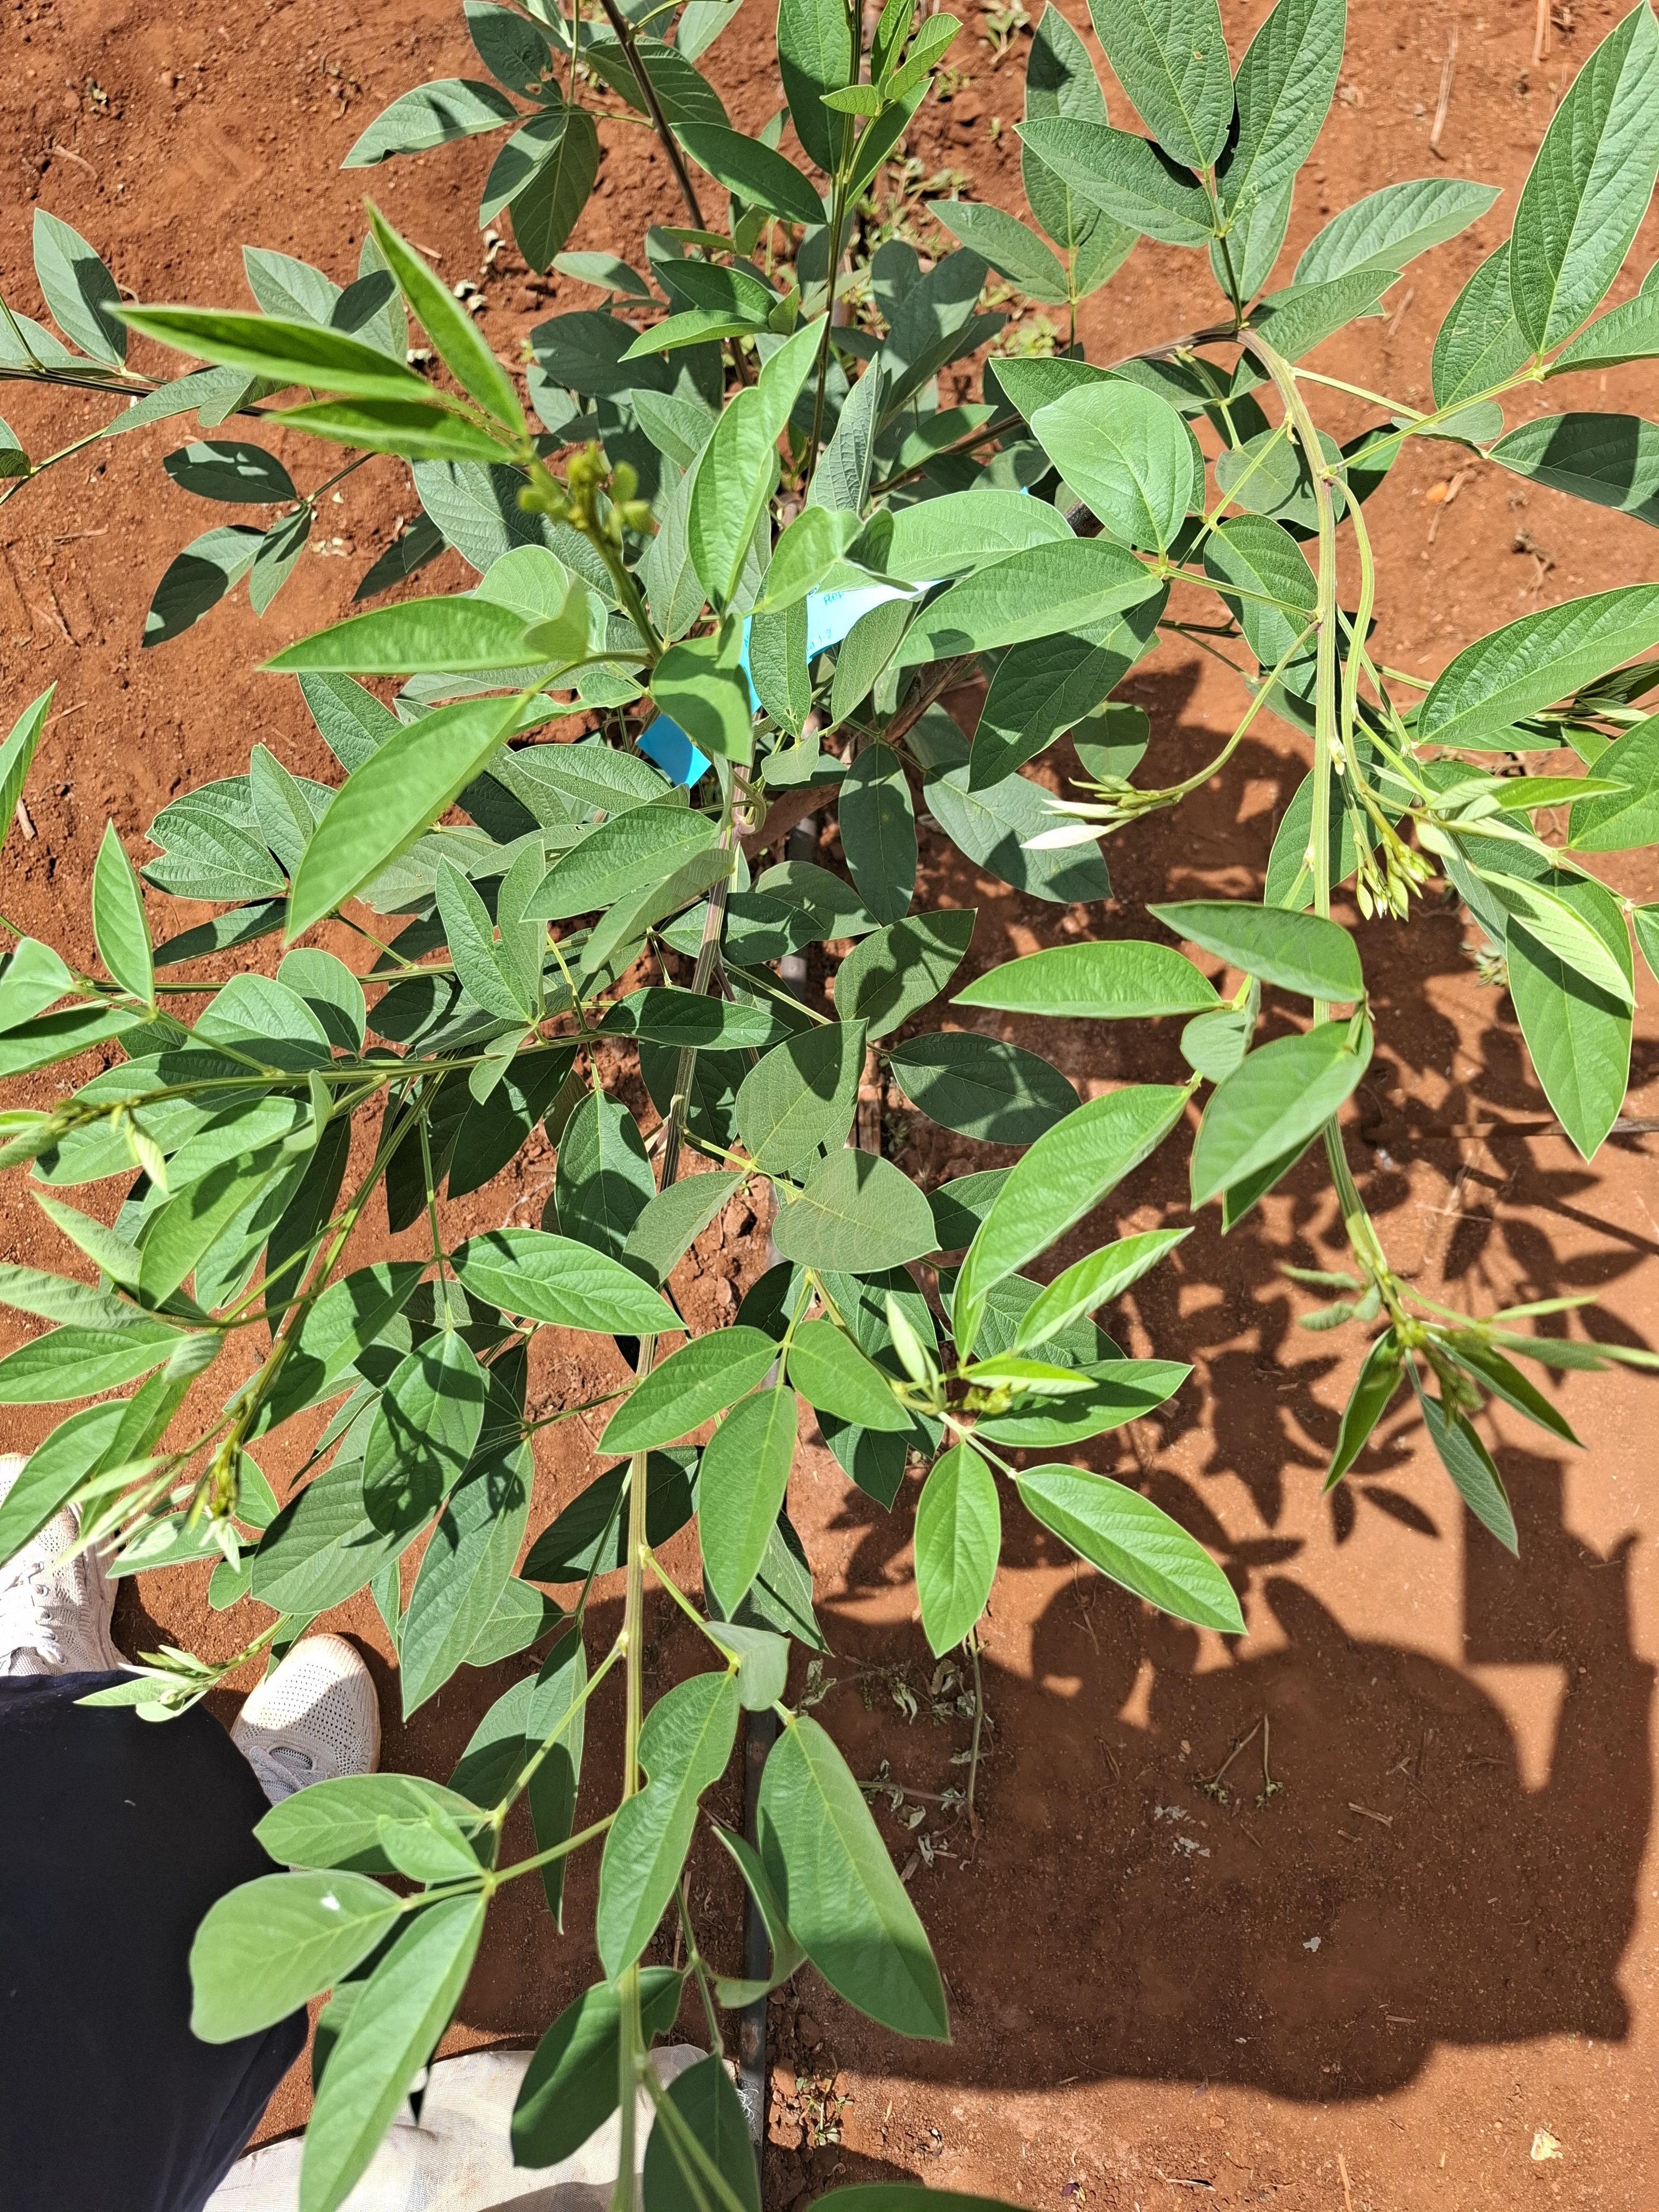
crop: pigeonpea
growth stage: vegetative
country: Kenya
